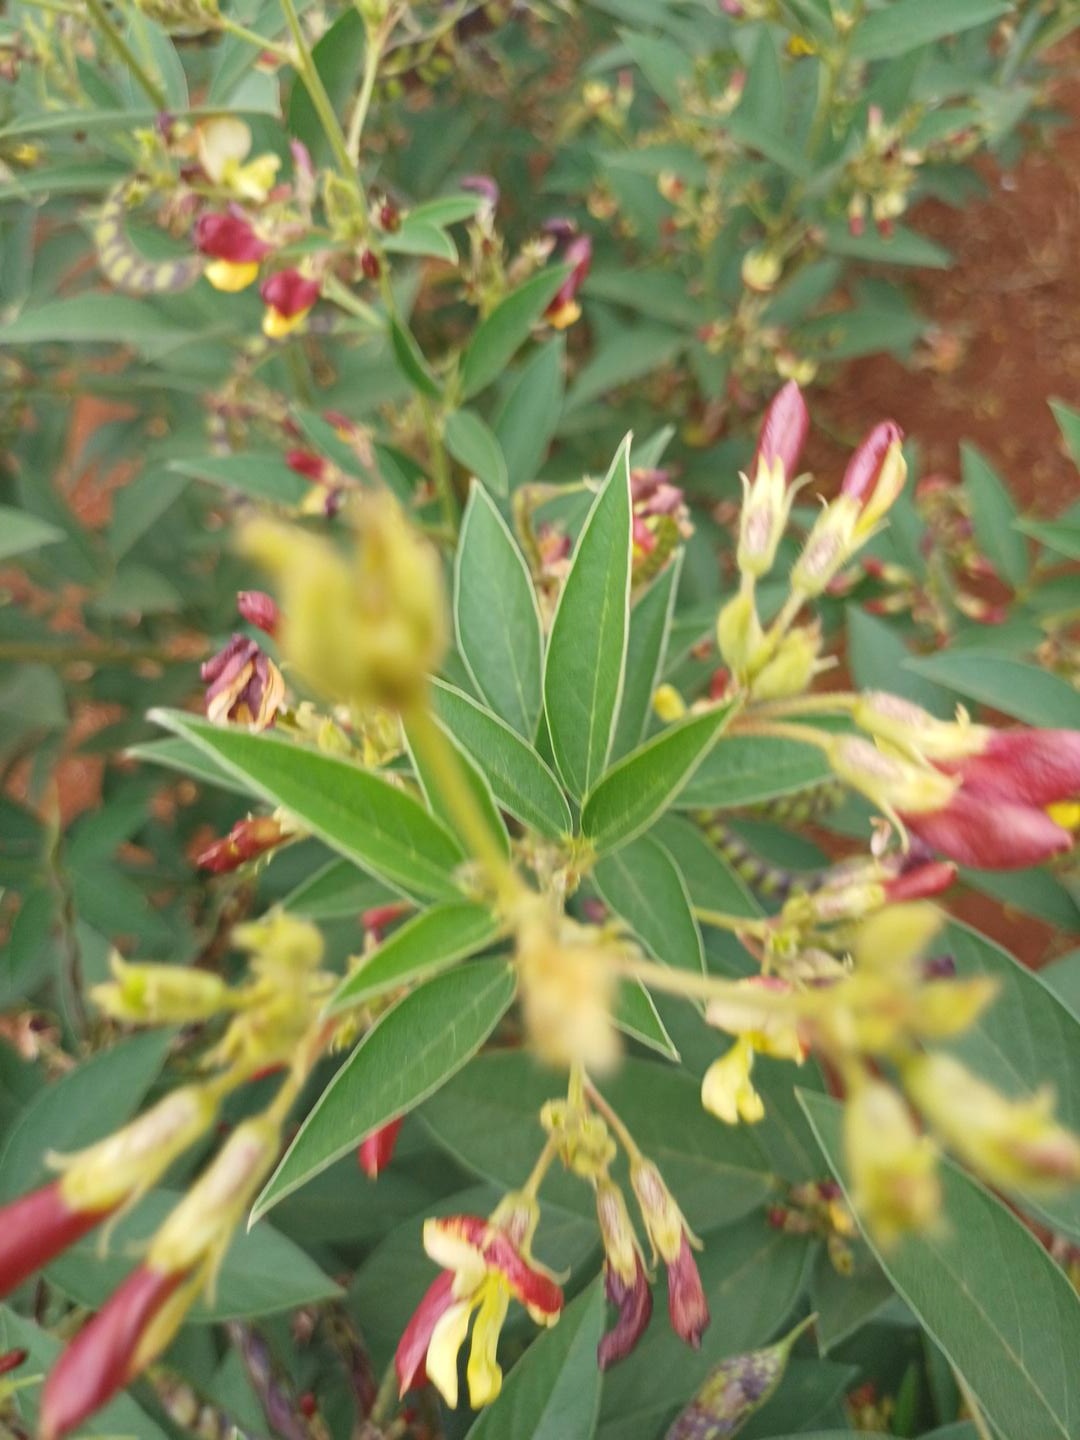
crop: pigeonpea
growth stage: development pod
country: Kenya
